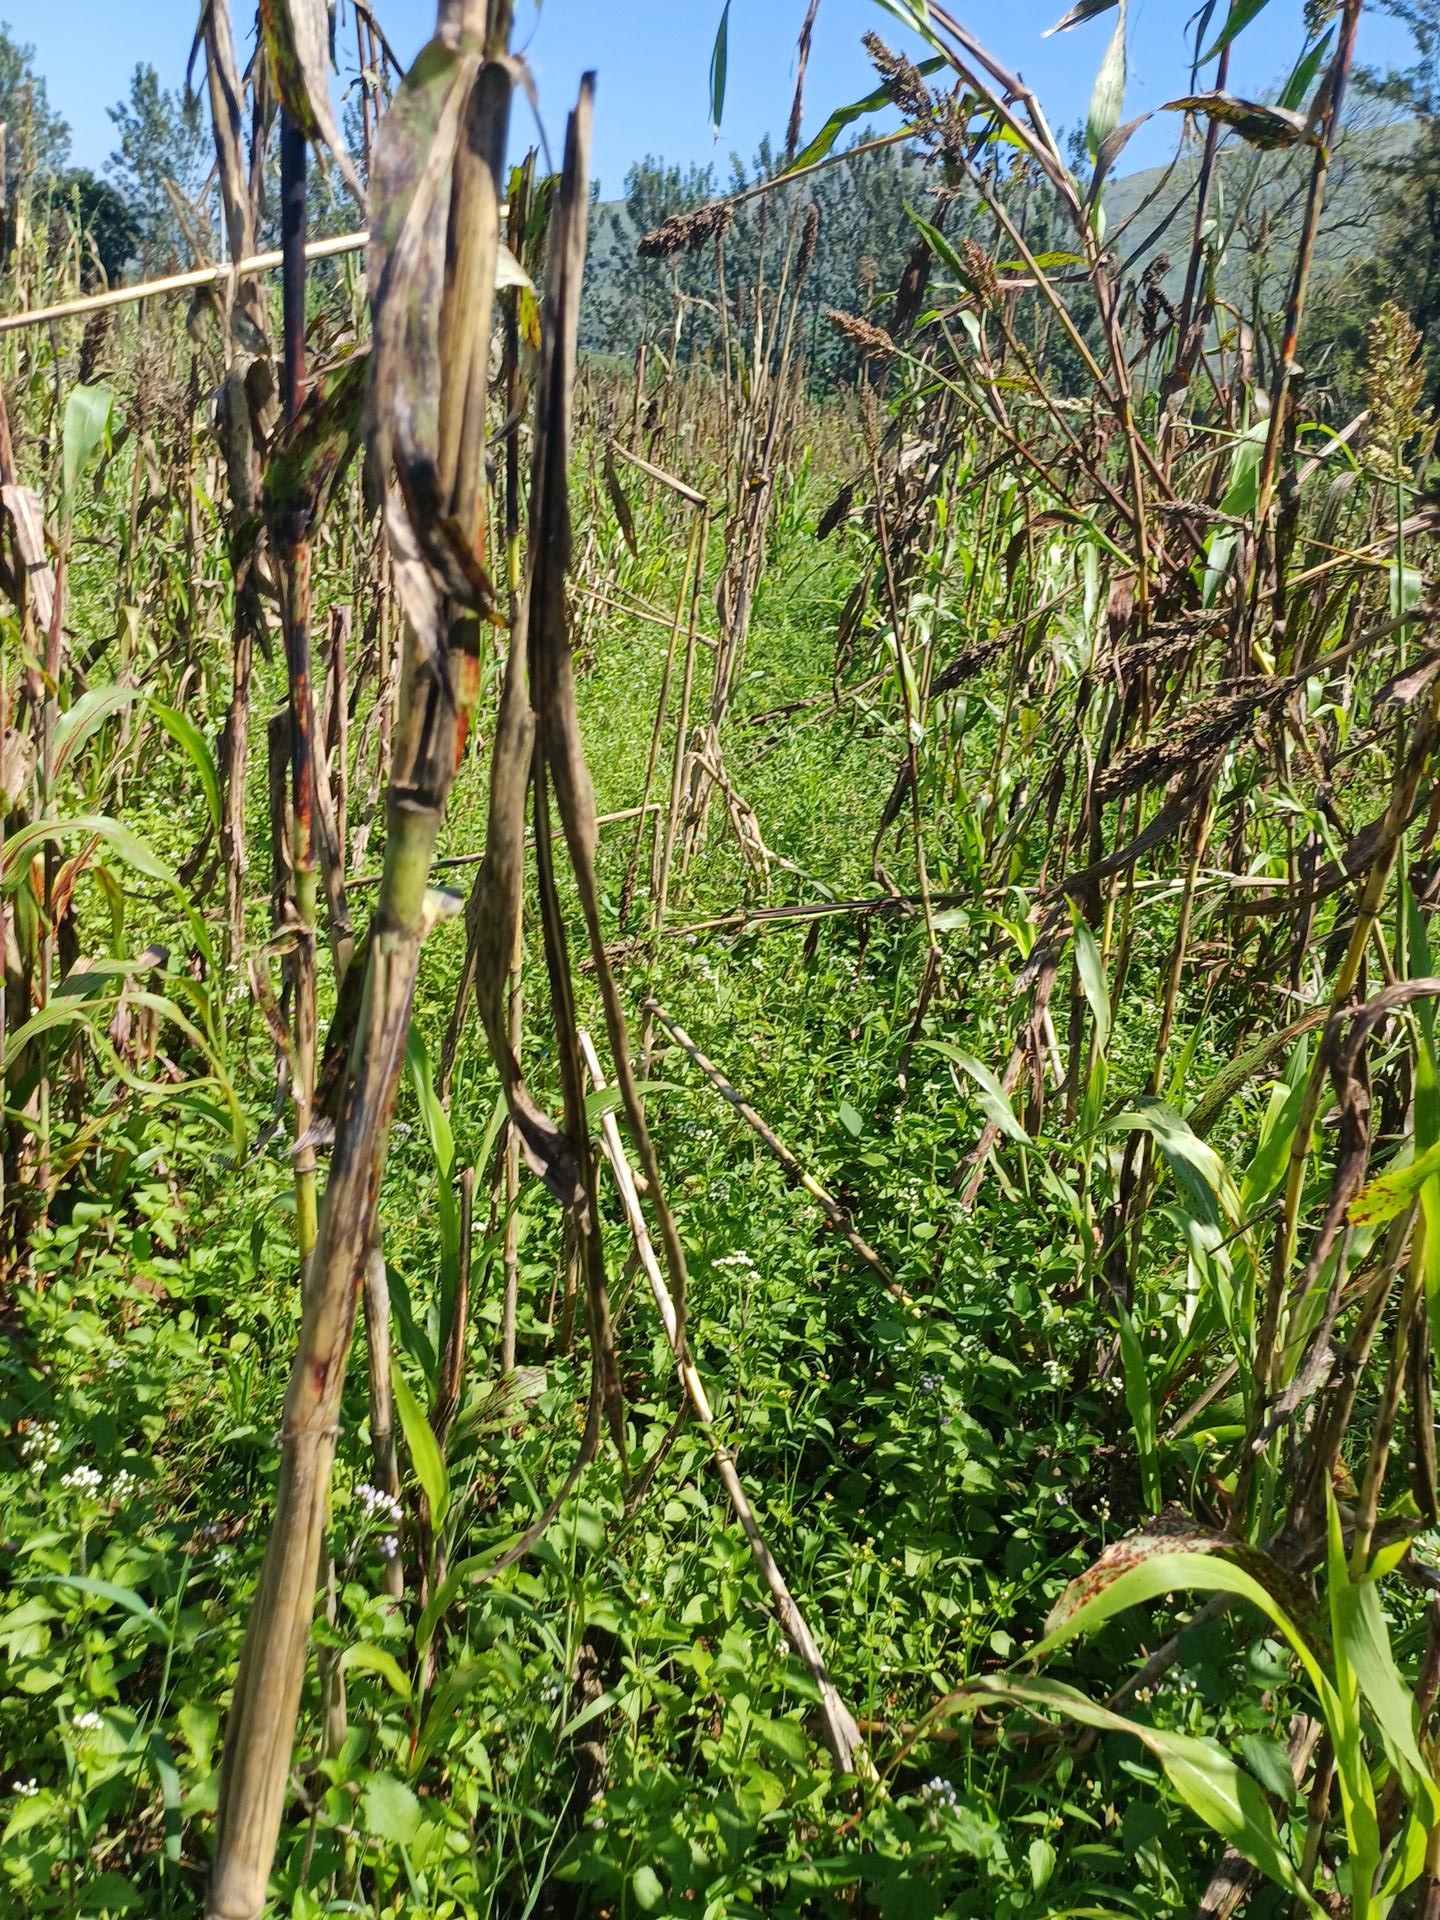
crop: sorghum
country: Kenya
